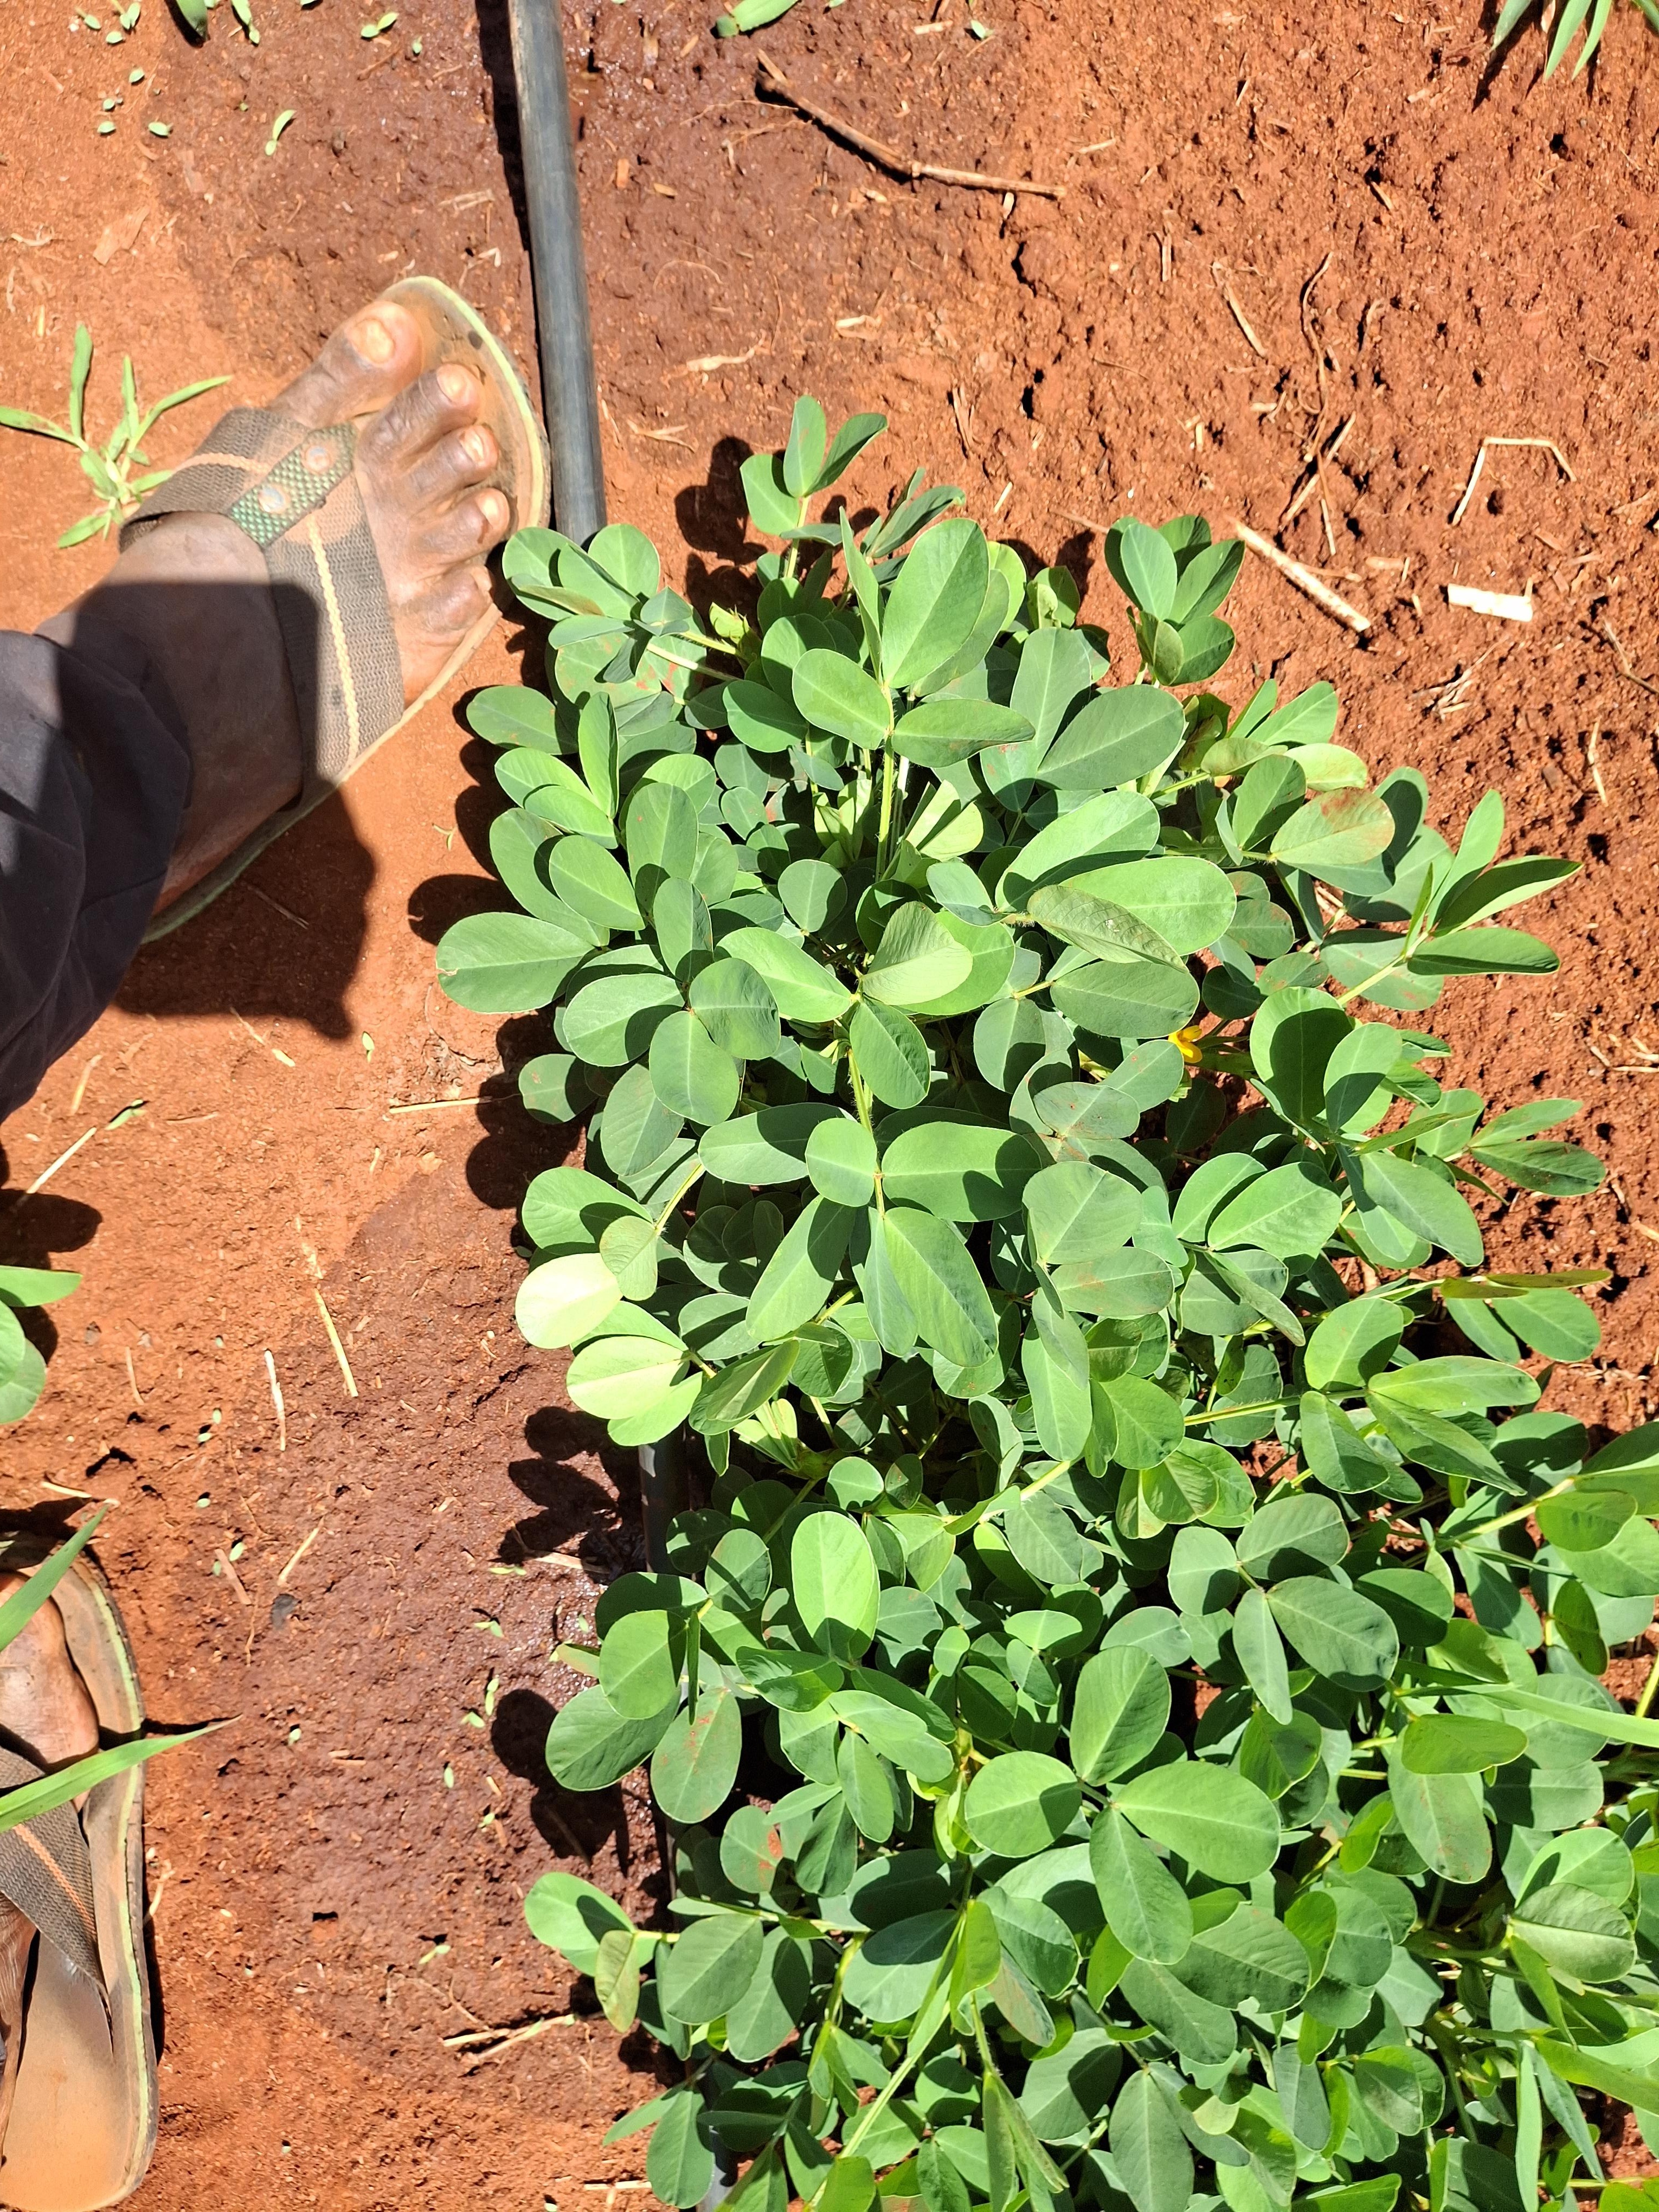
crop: groundnut
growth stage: flowering
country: Kenya
